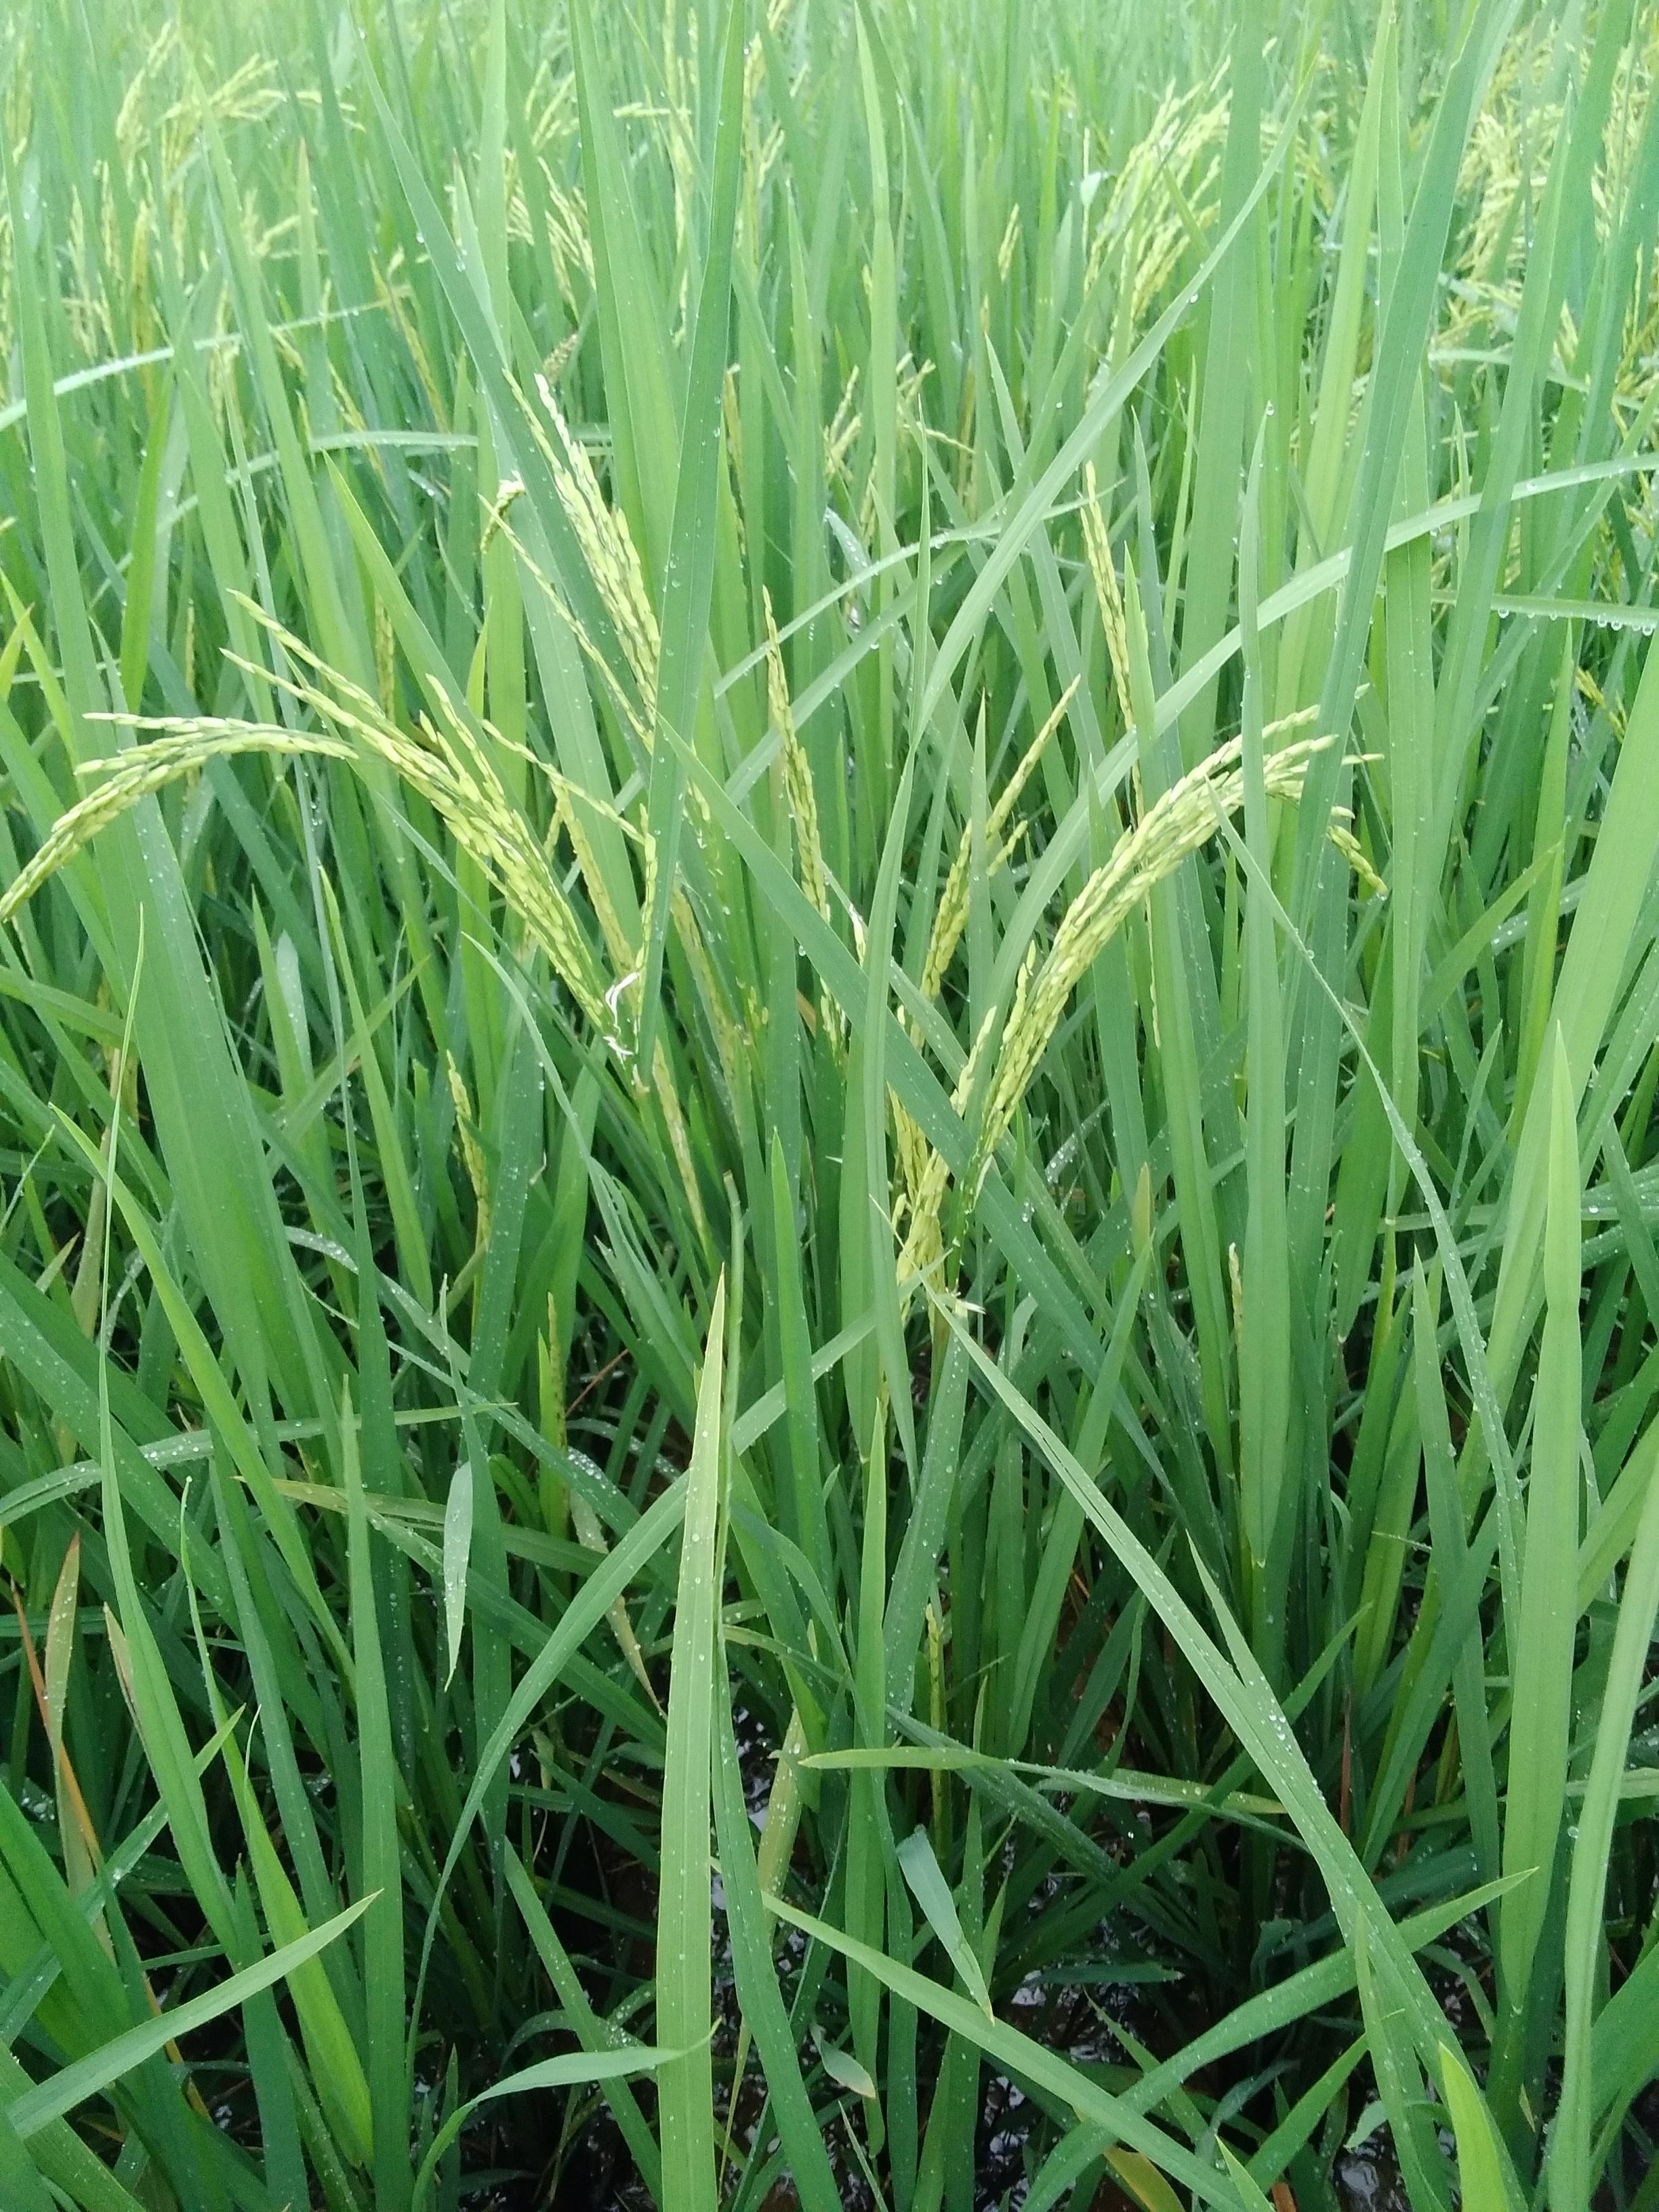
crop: rice
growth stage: flowering
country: Nigeria
